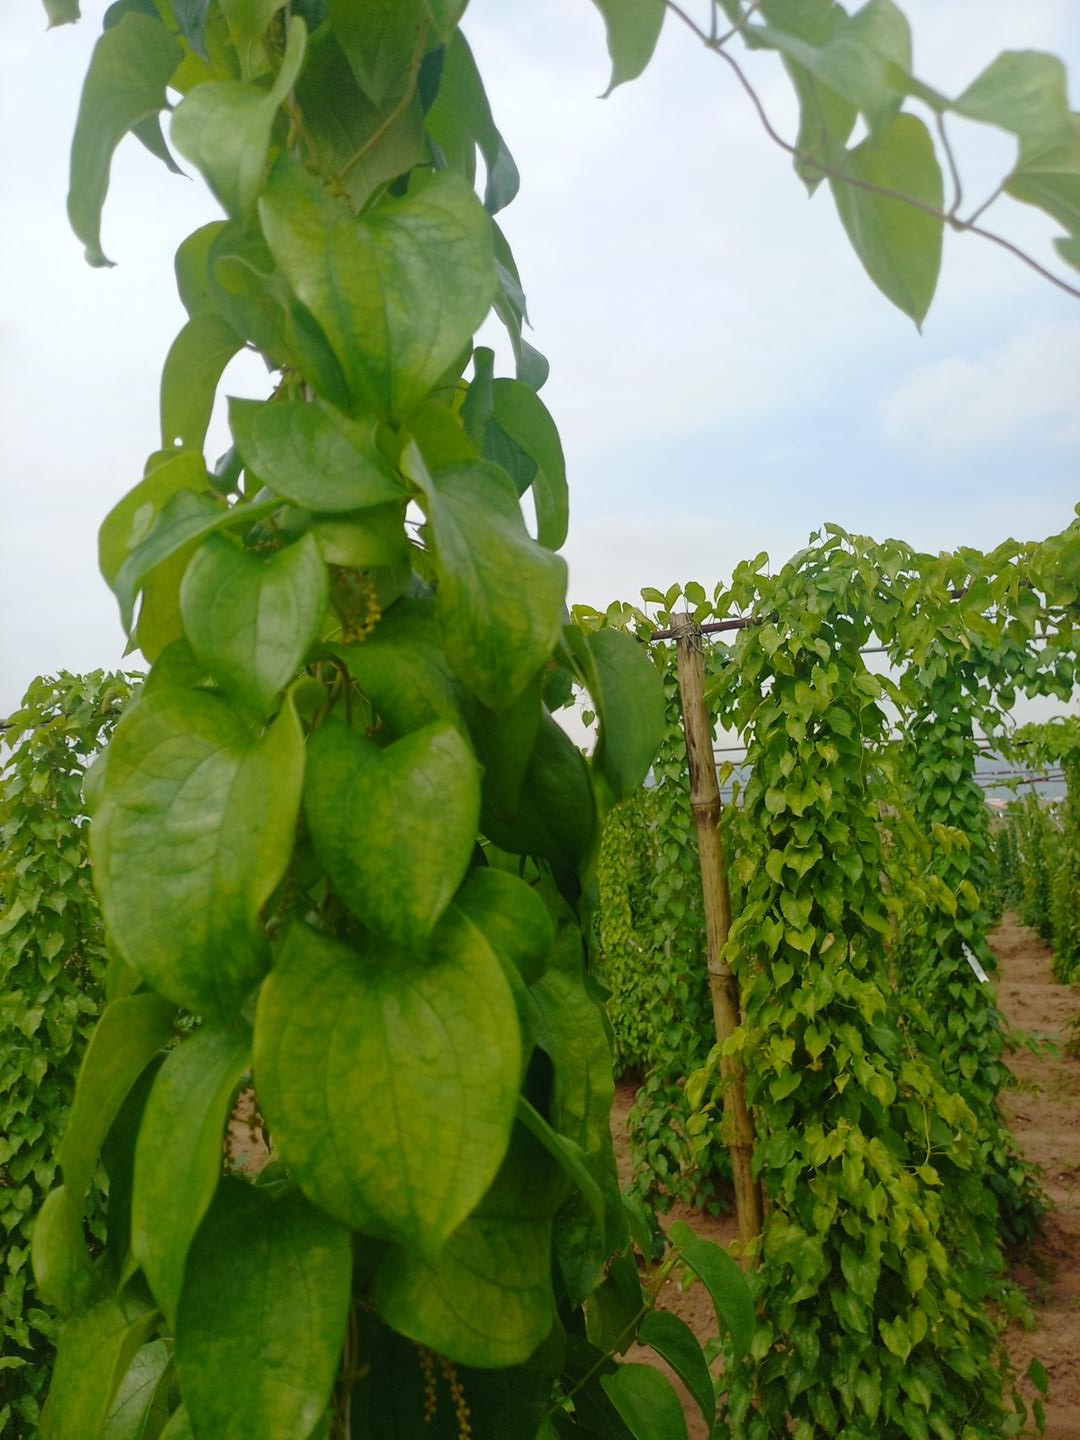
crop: yam
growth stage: vegetative
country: Nigeria
